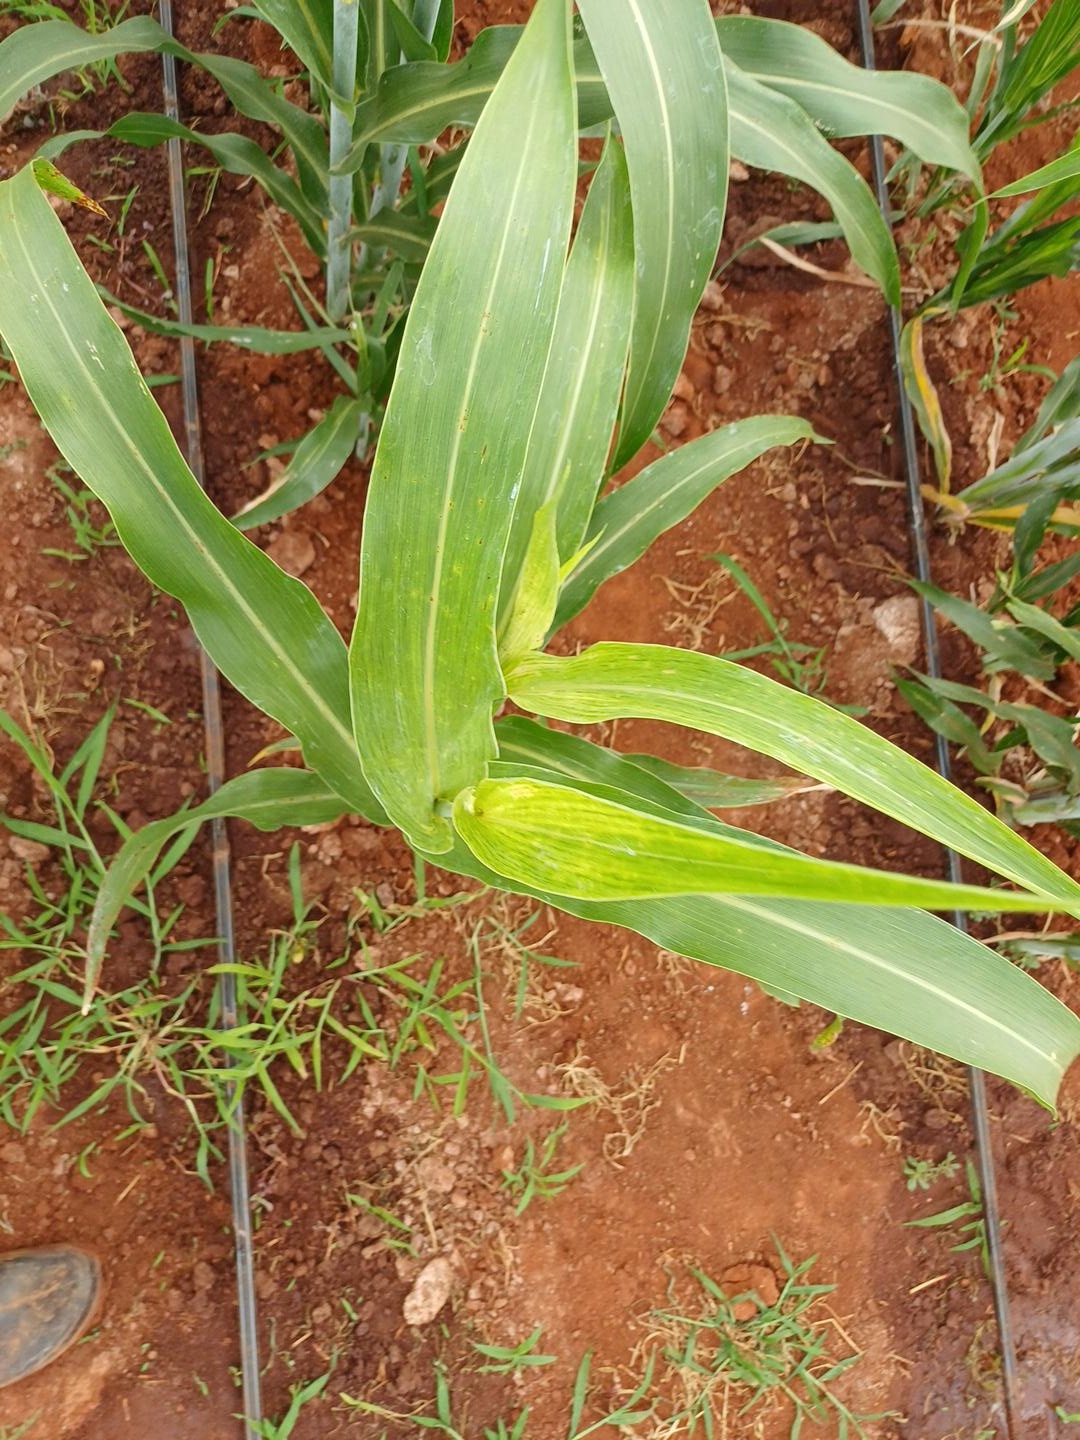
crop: sorghum
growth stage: vegetative
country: Kenya
